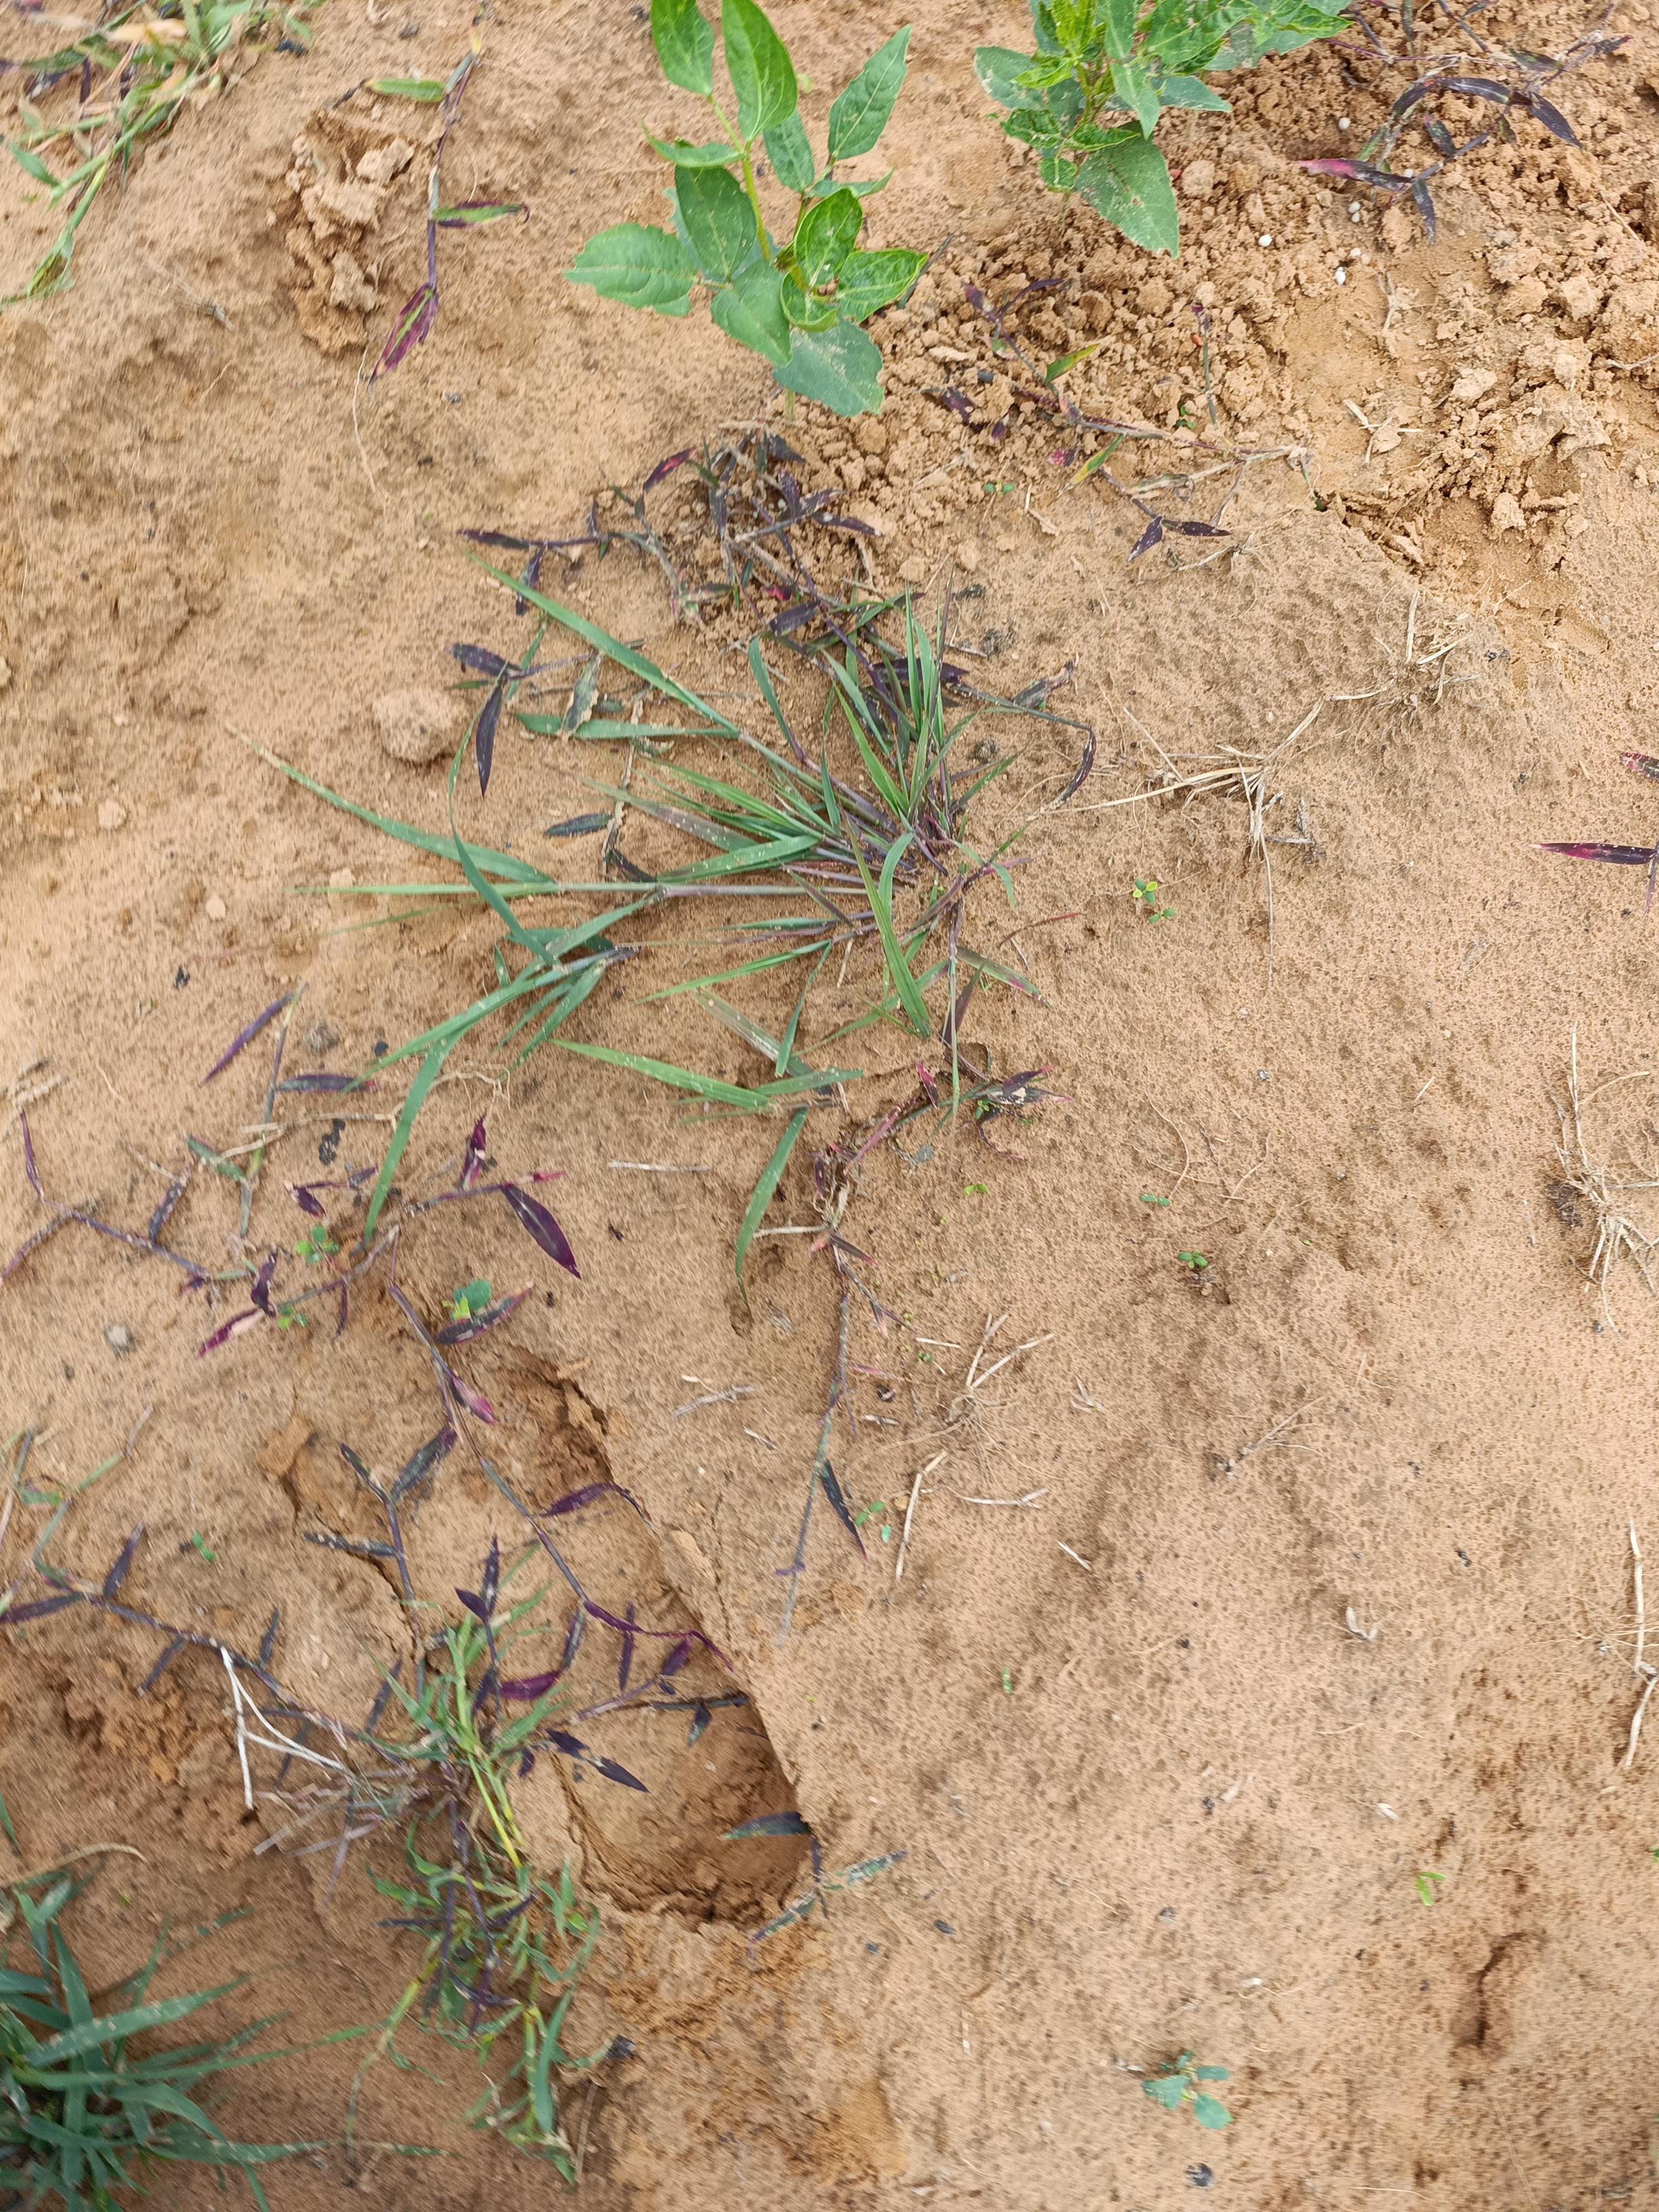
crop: cowpea
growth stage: emergence
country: Nigeria
